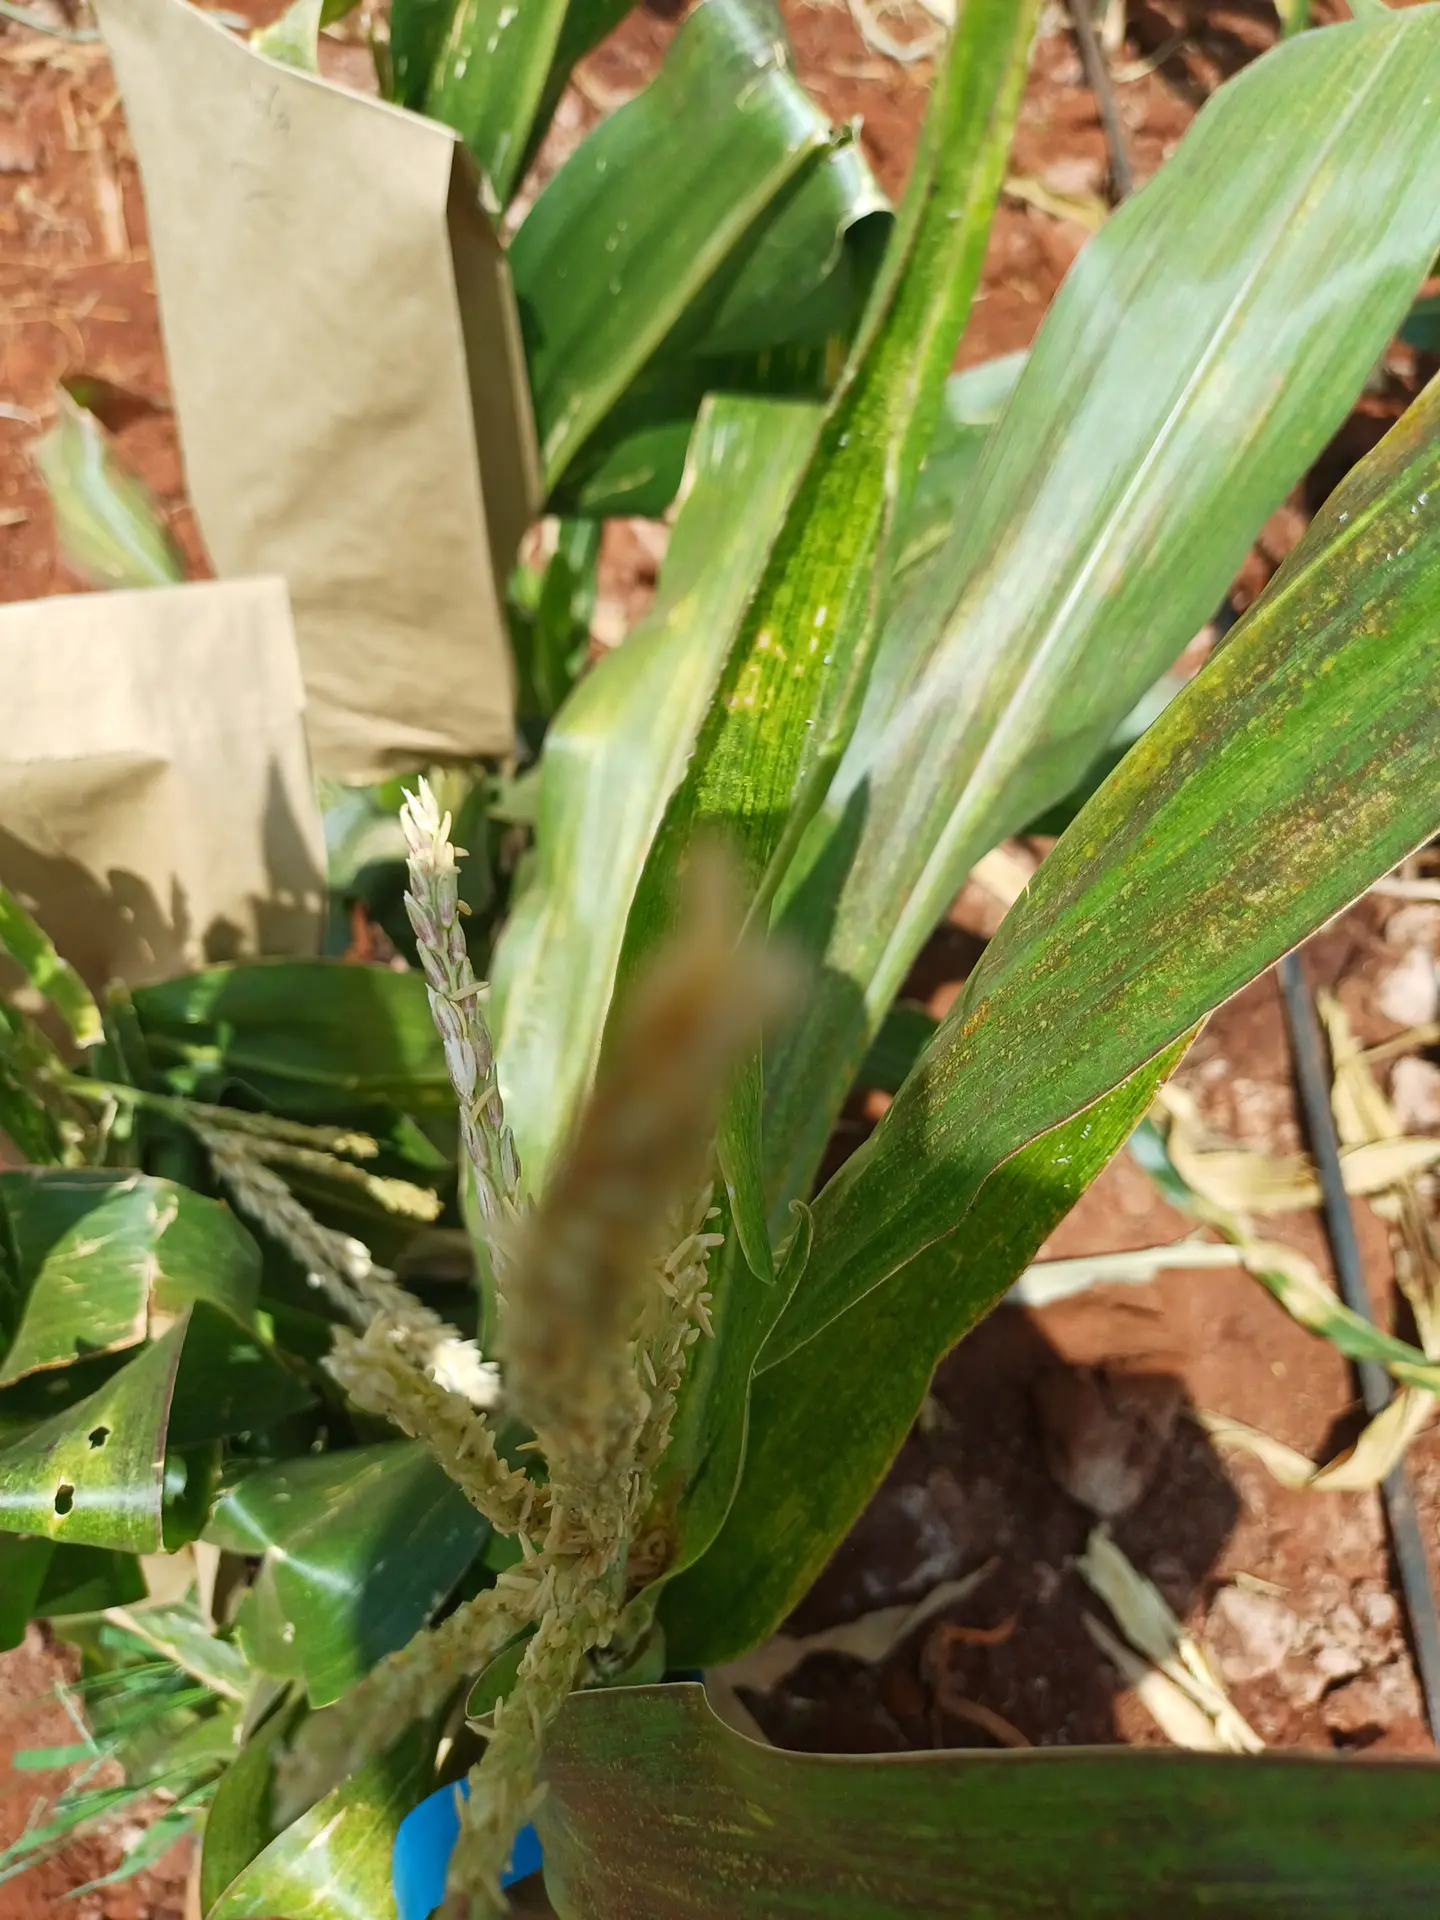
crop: maize
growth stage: flowering
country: Kenya
